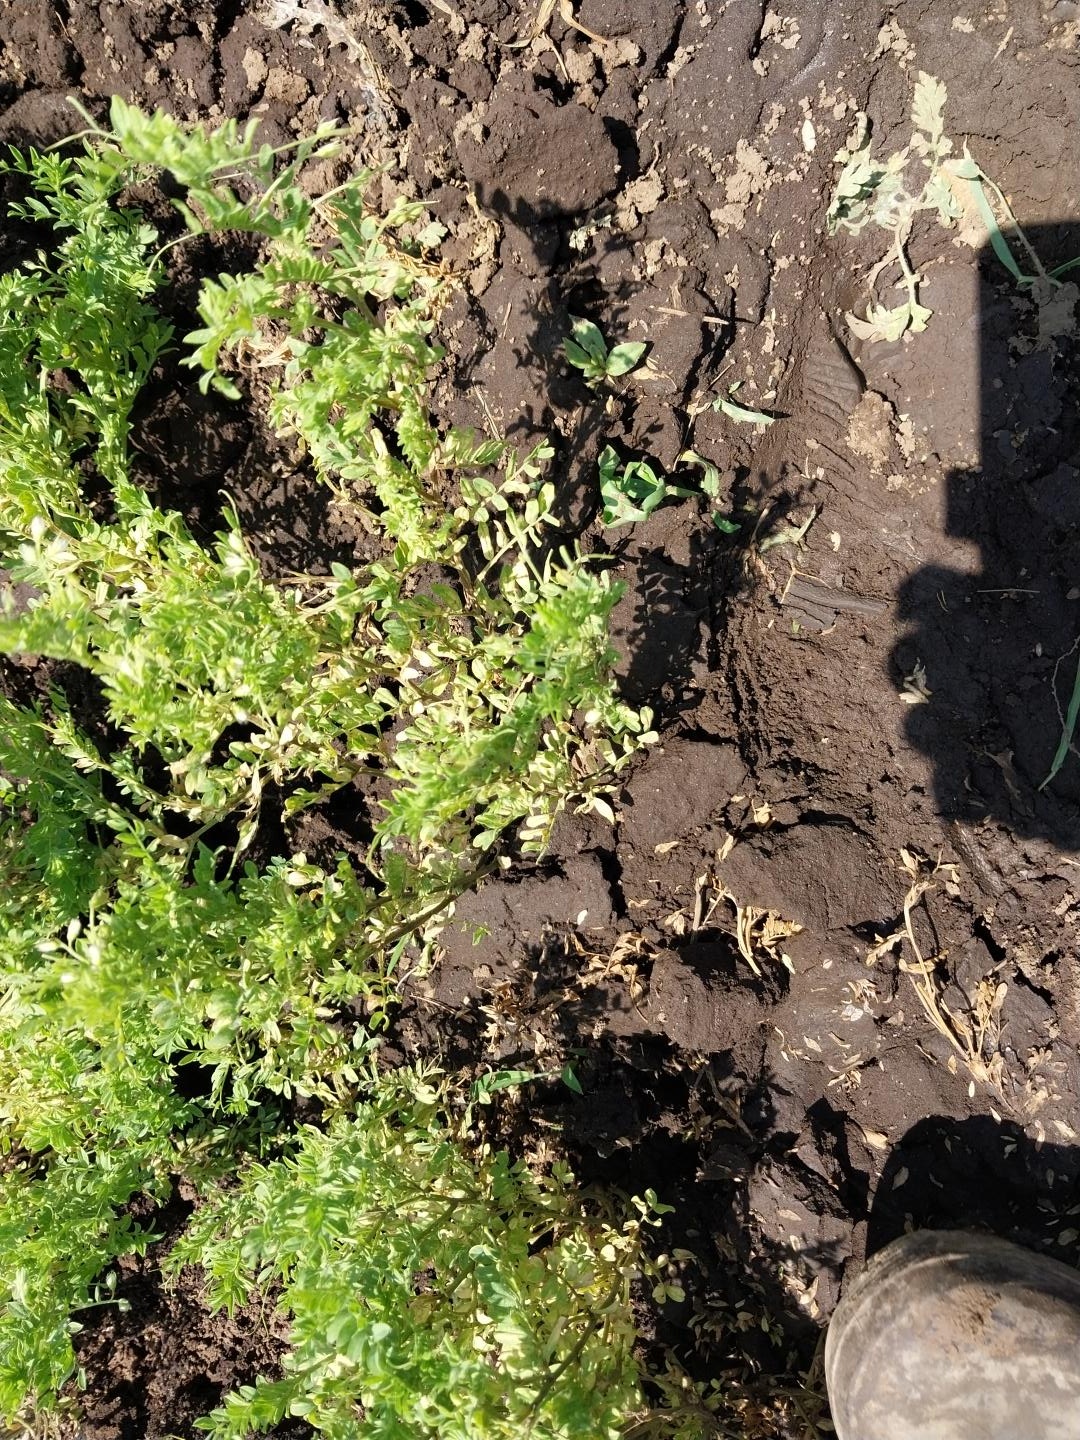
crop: lentil
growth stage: flowering
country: Tanzania
